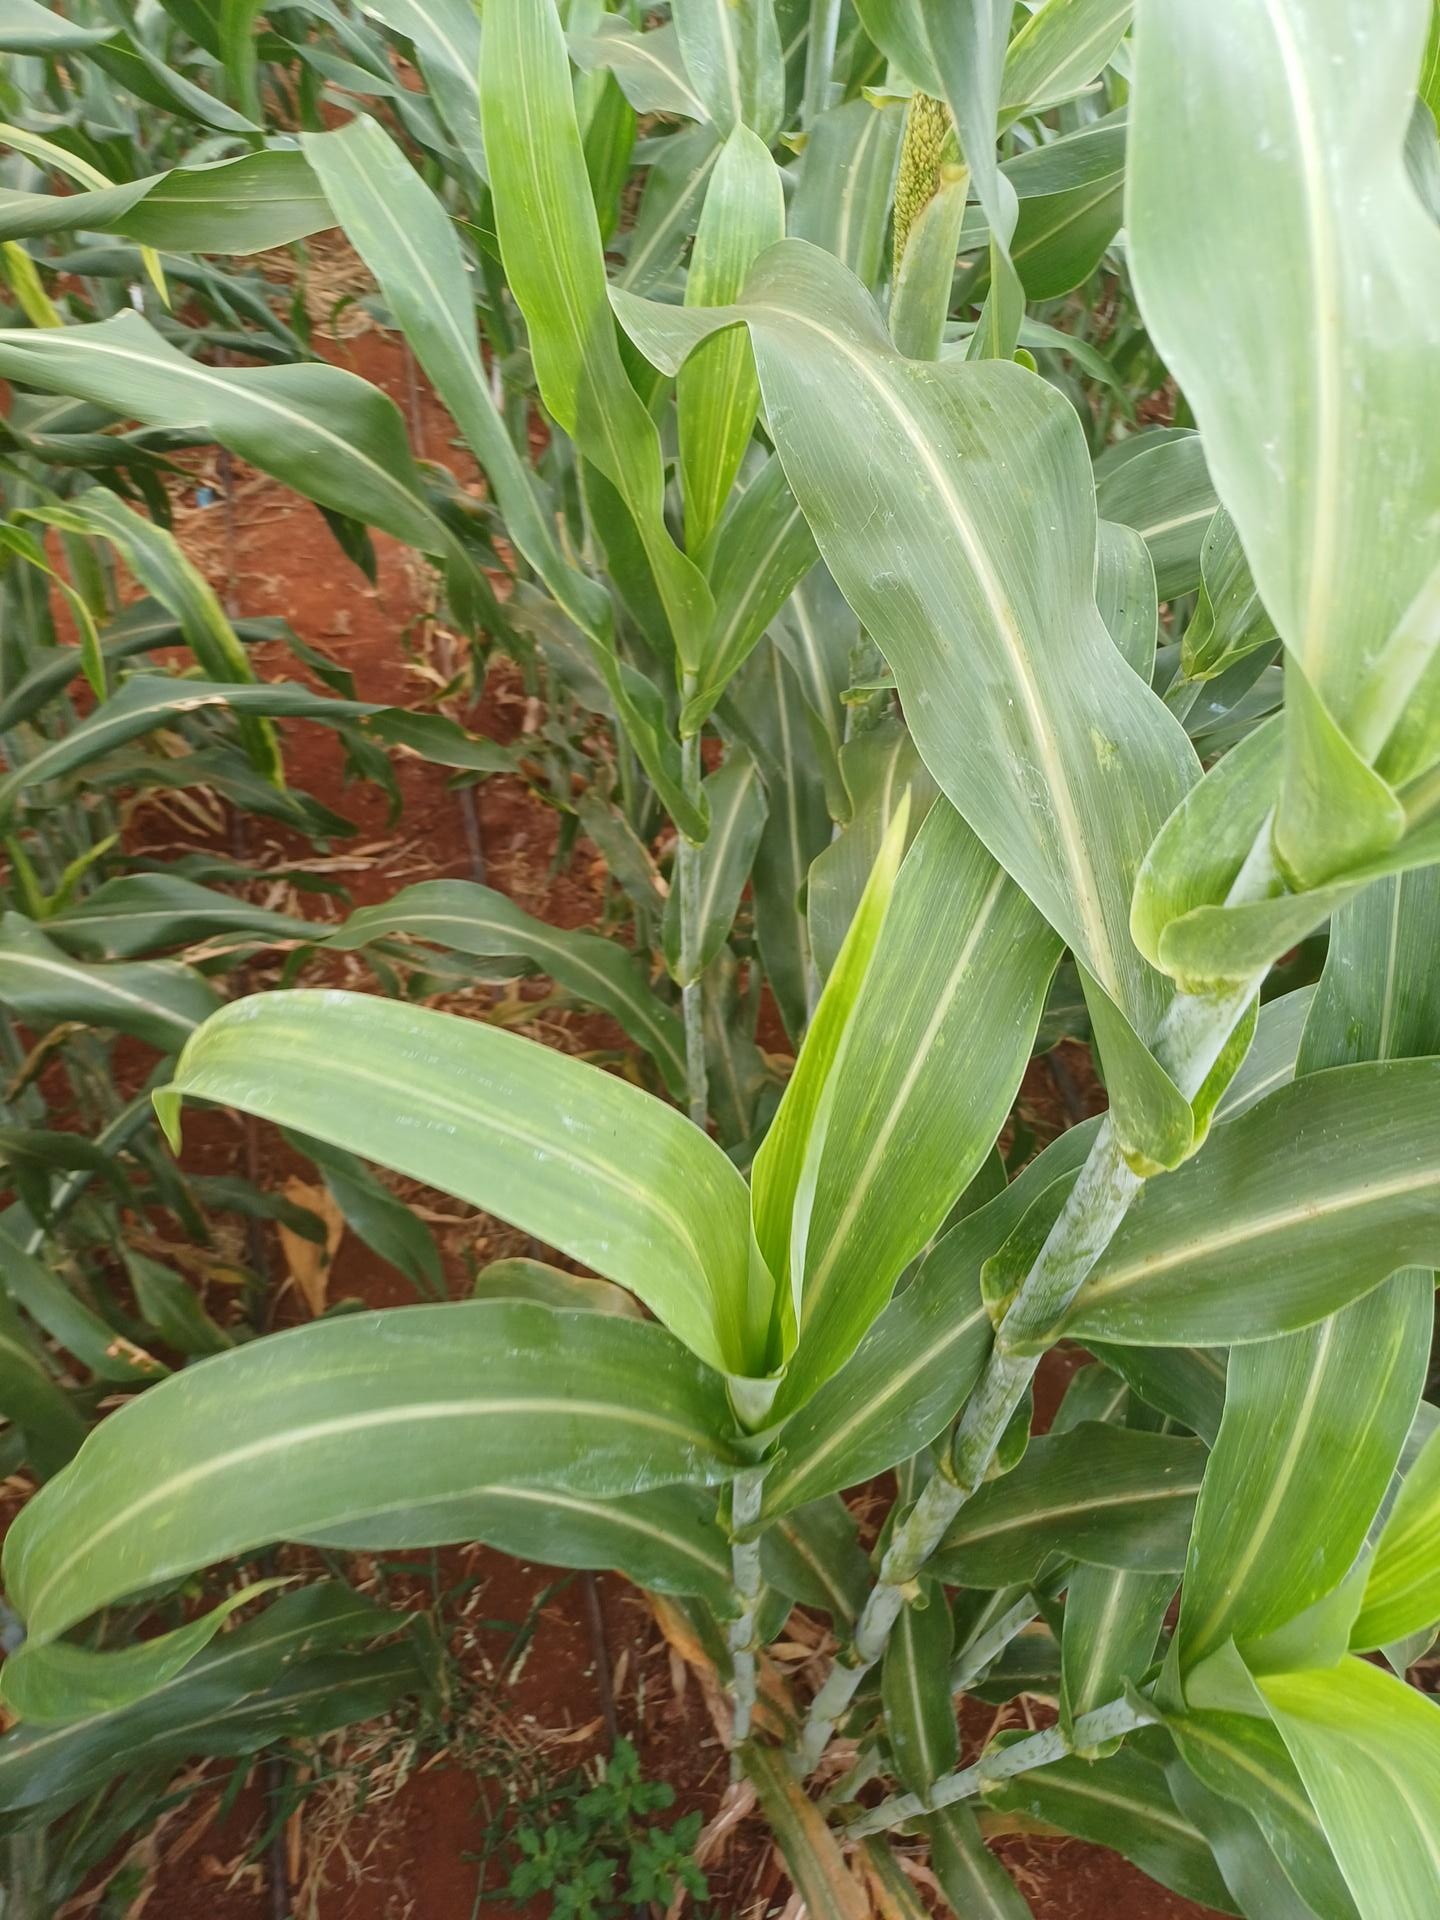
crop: sorghum
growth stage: heading tuber
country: Kenya
